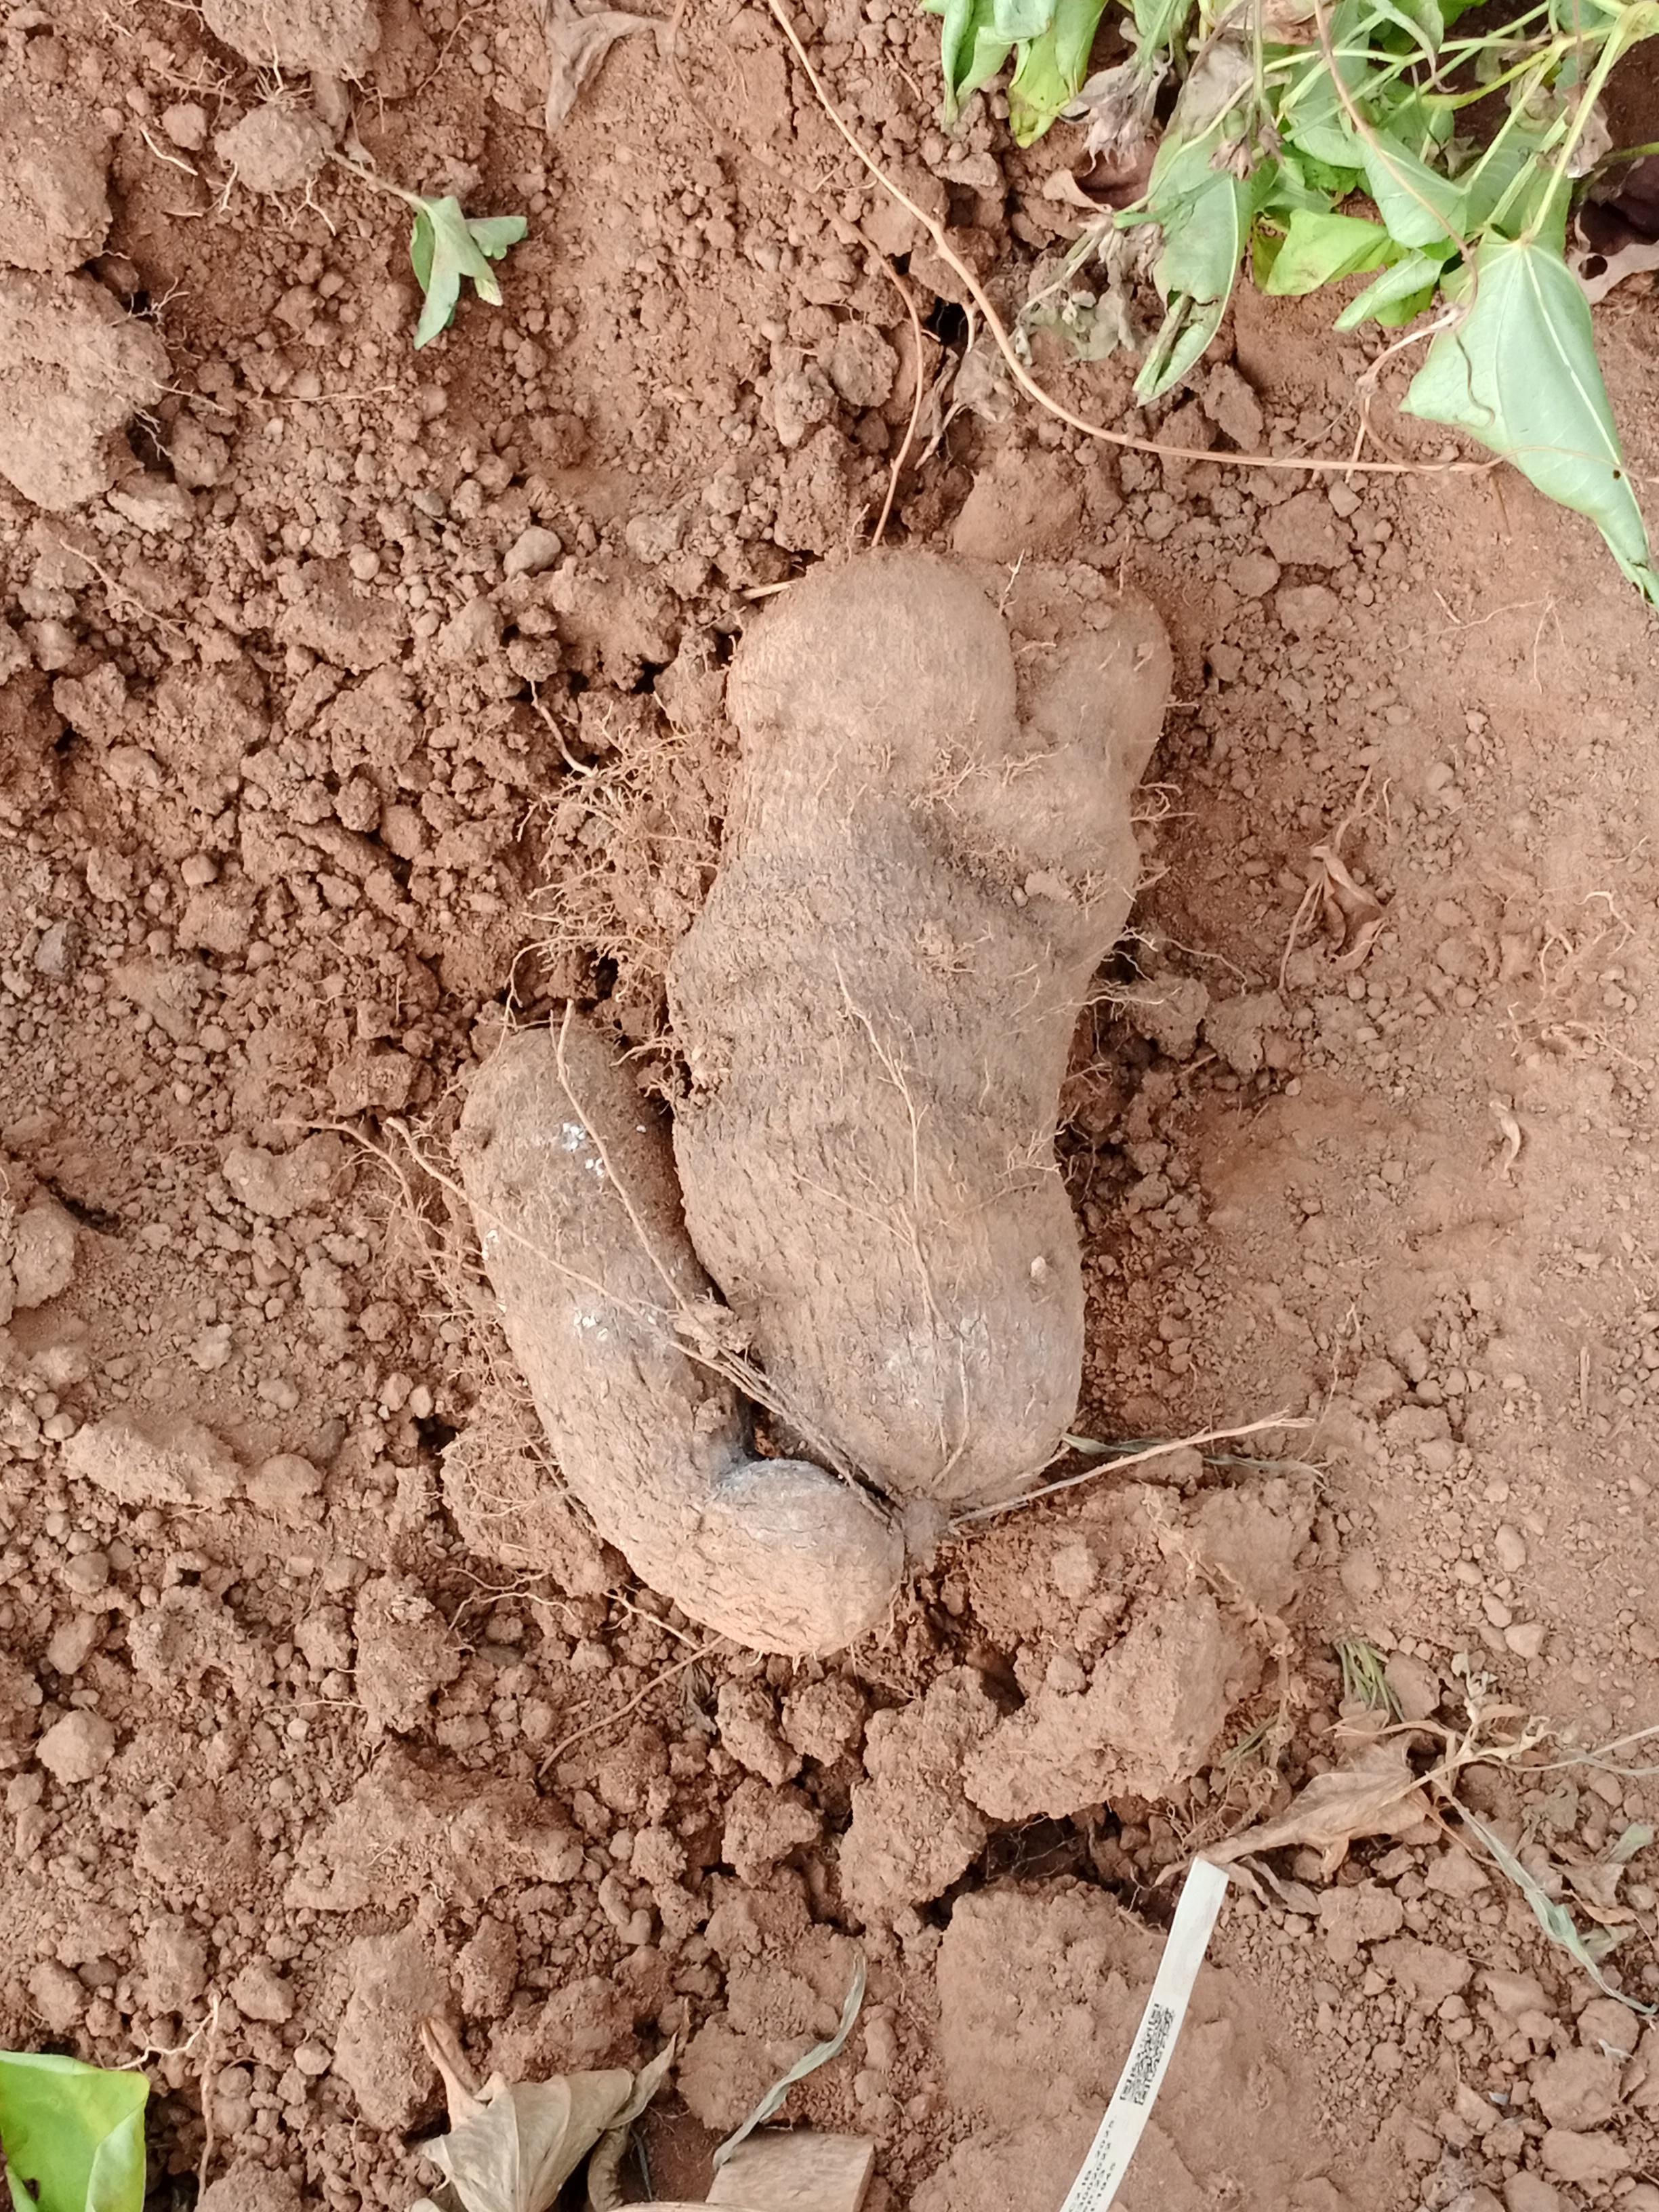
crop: yam
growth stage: harvest
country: Nigeria
